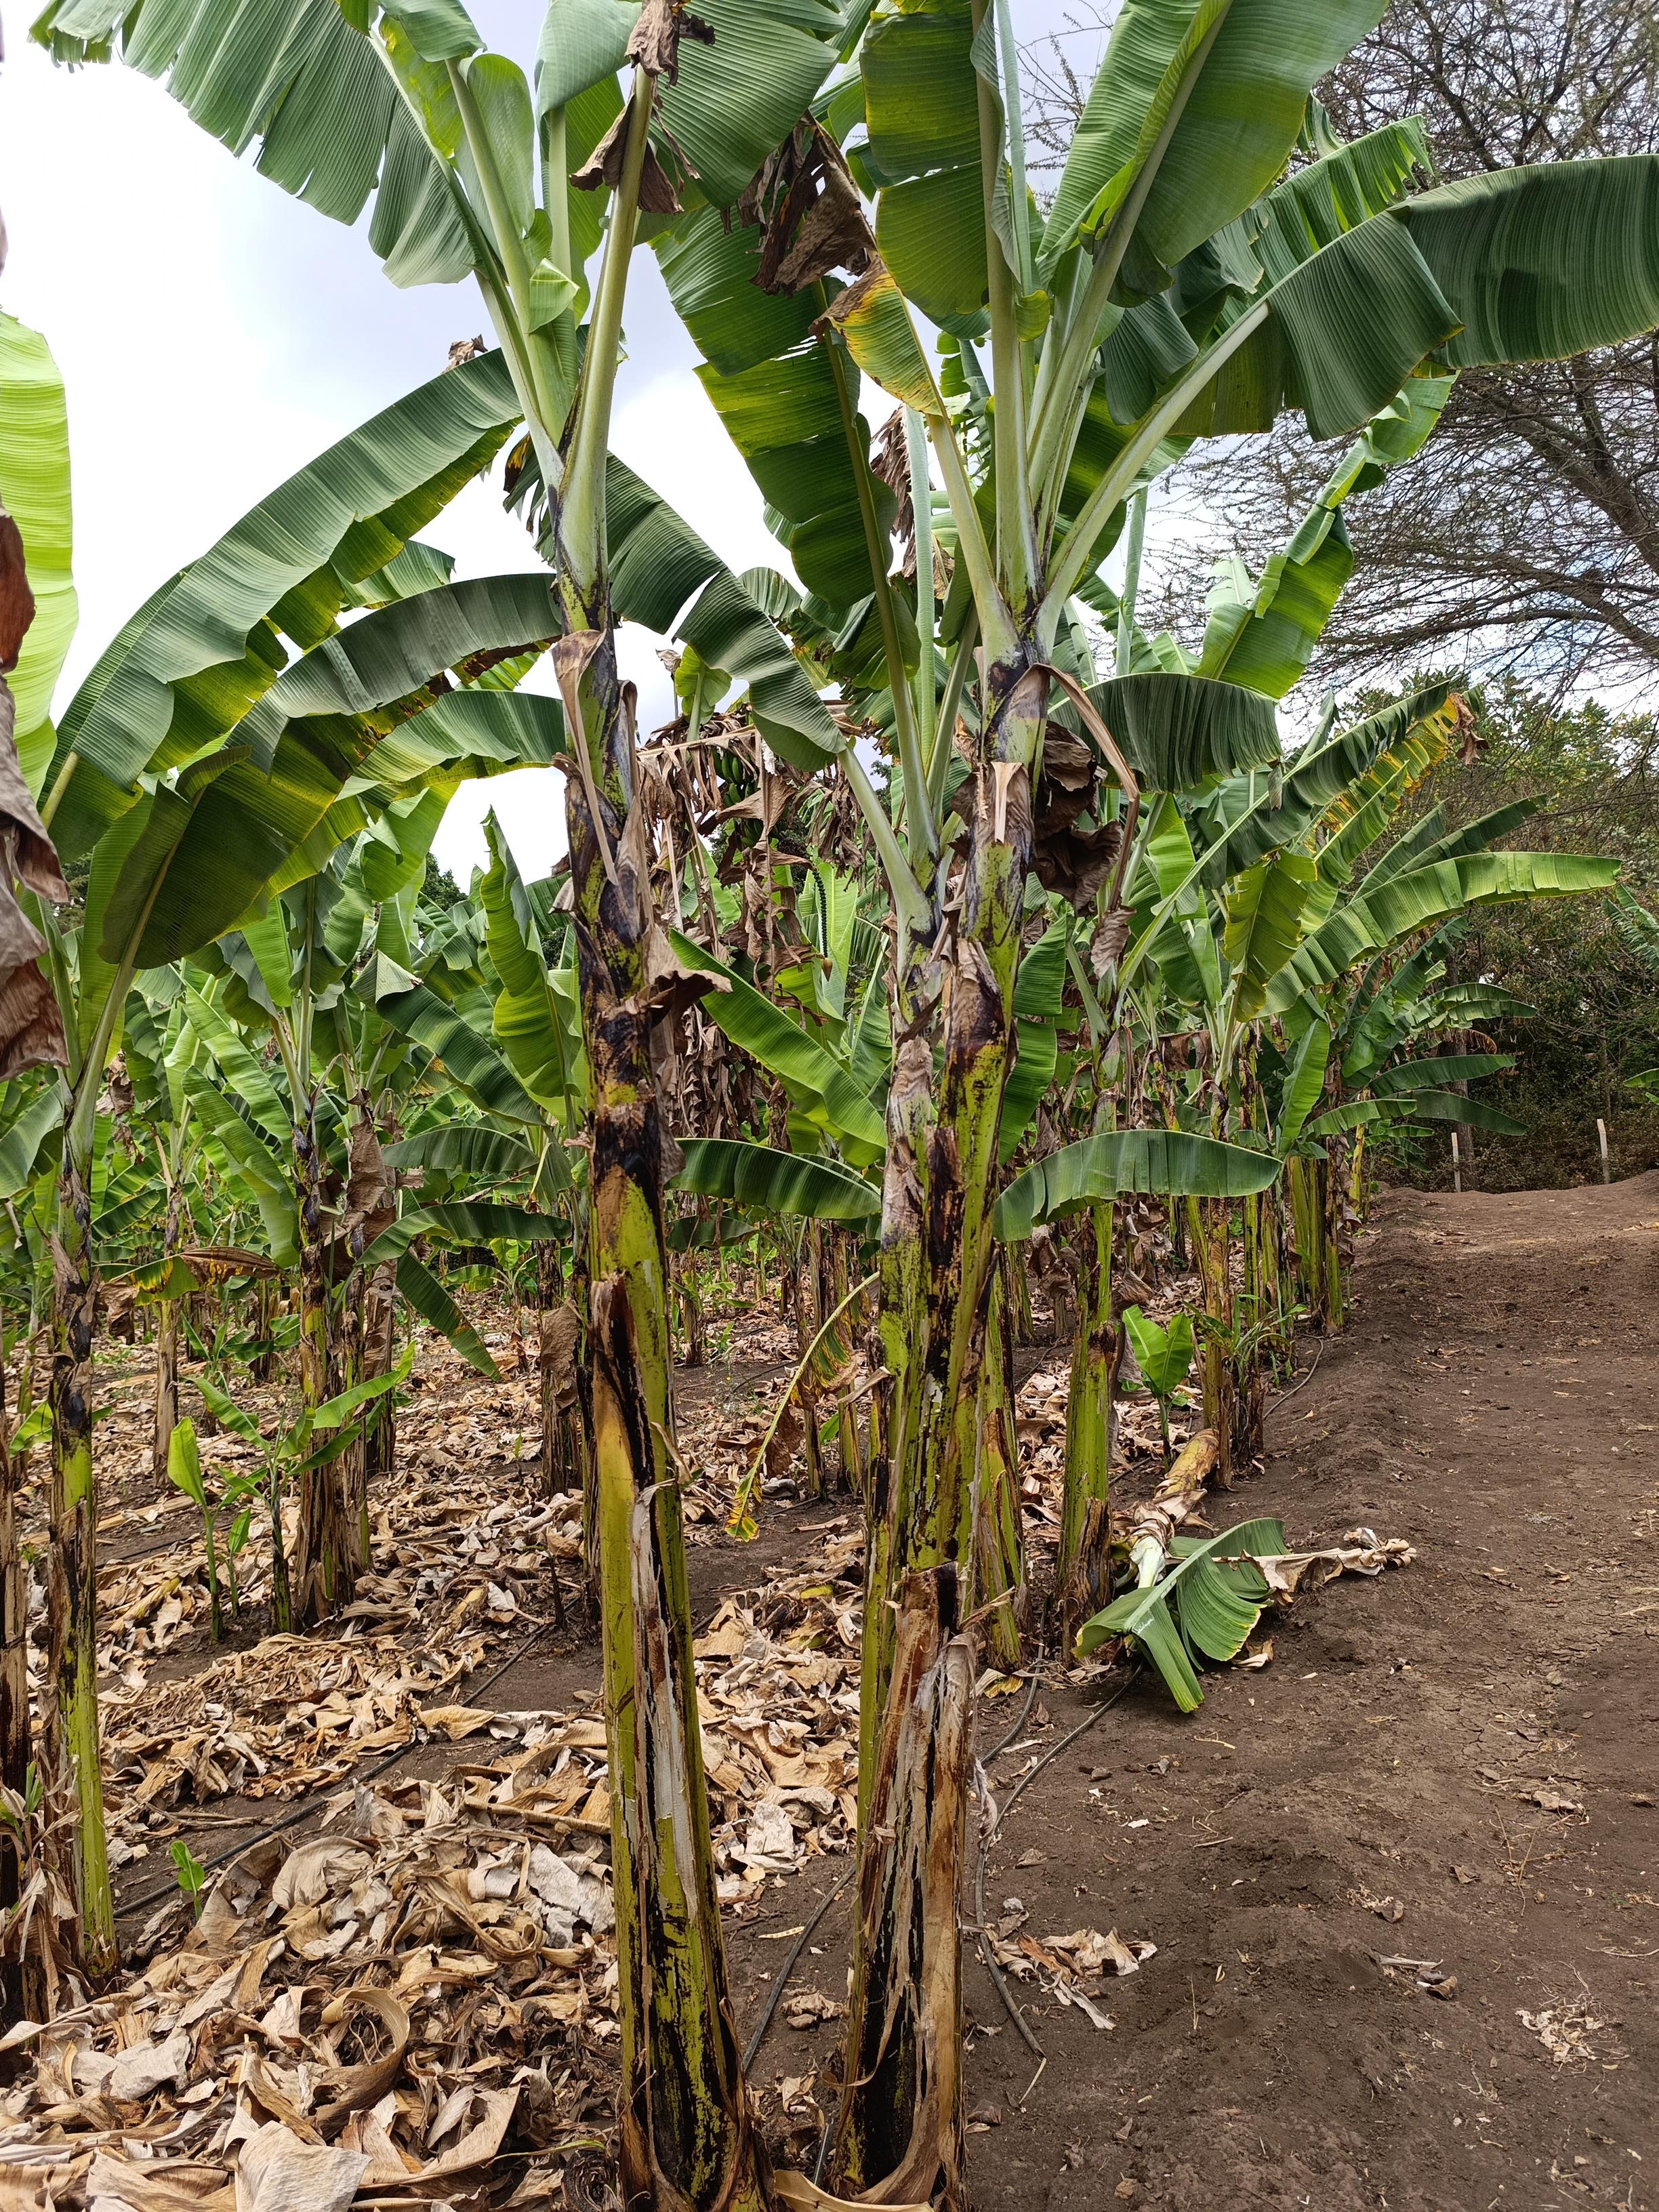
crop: banana
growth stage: vegetative
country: Tanzania
